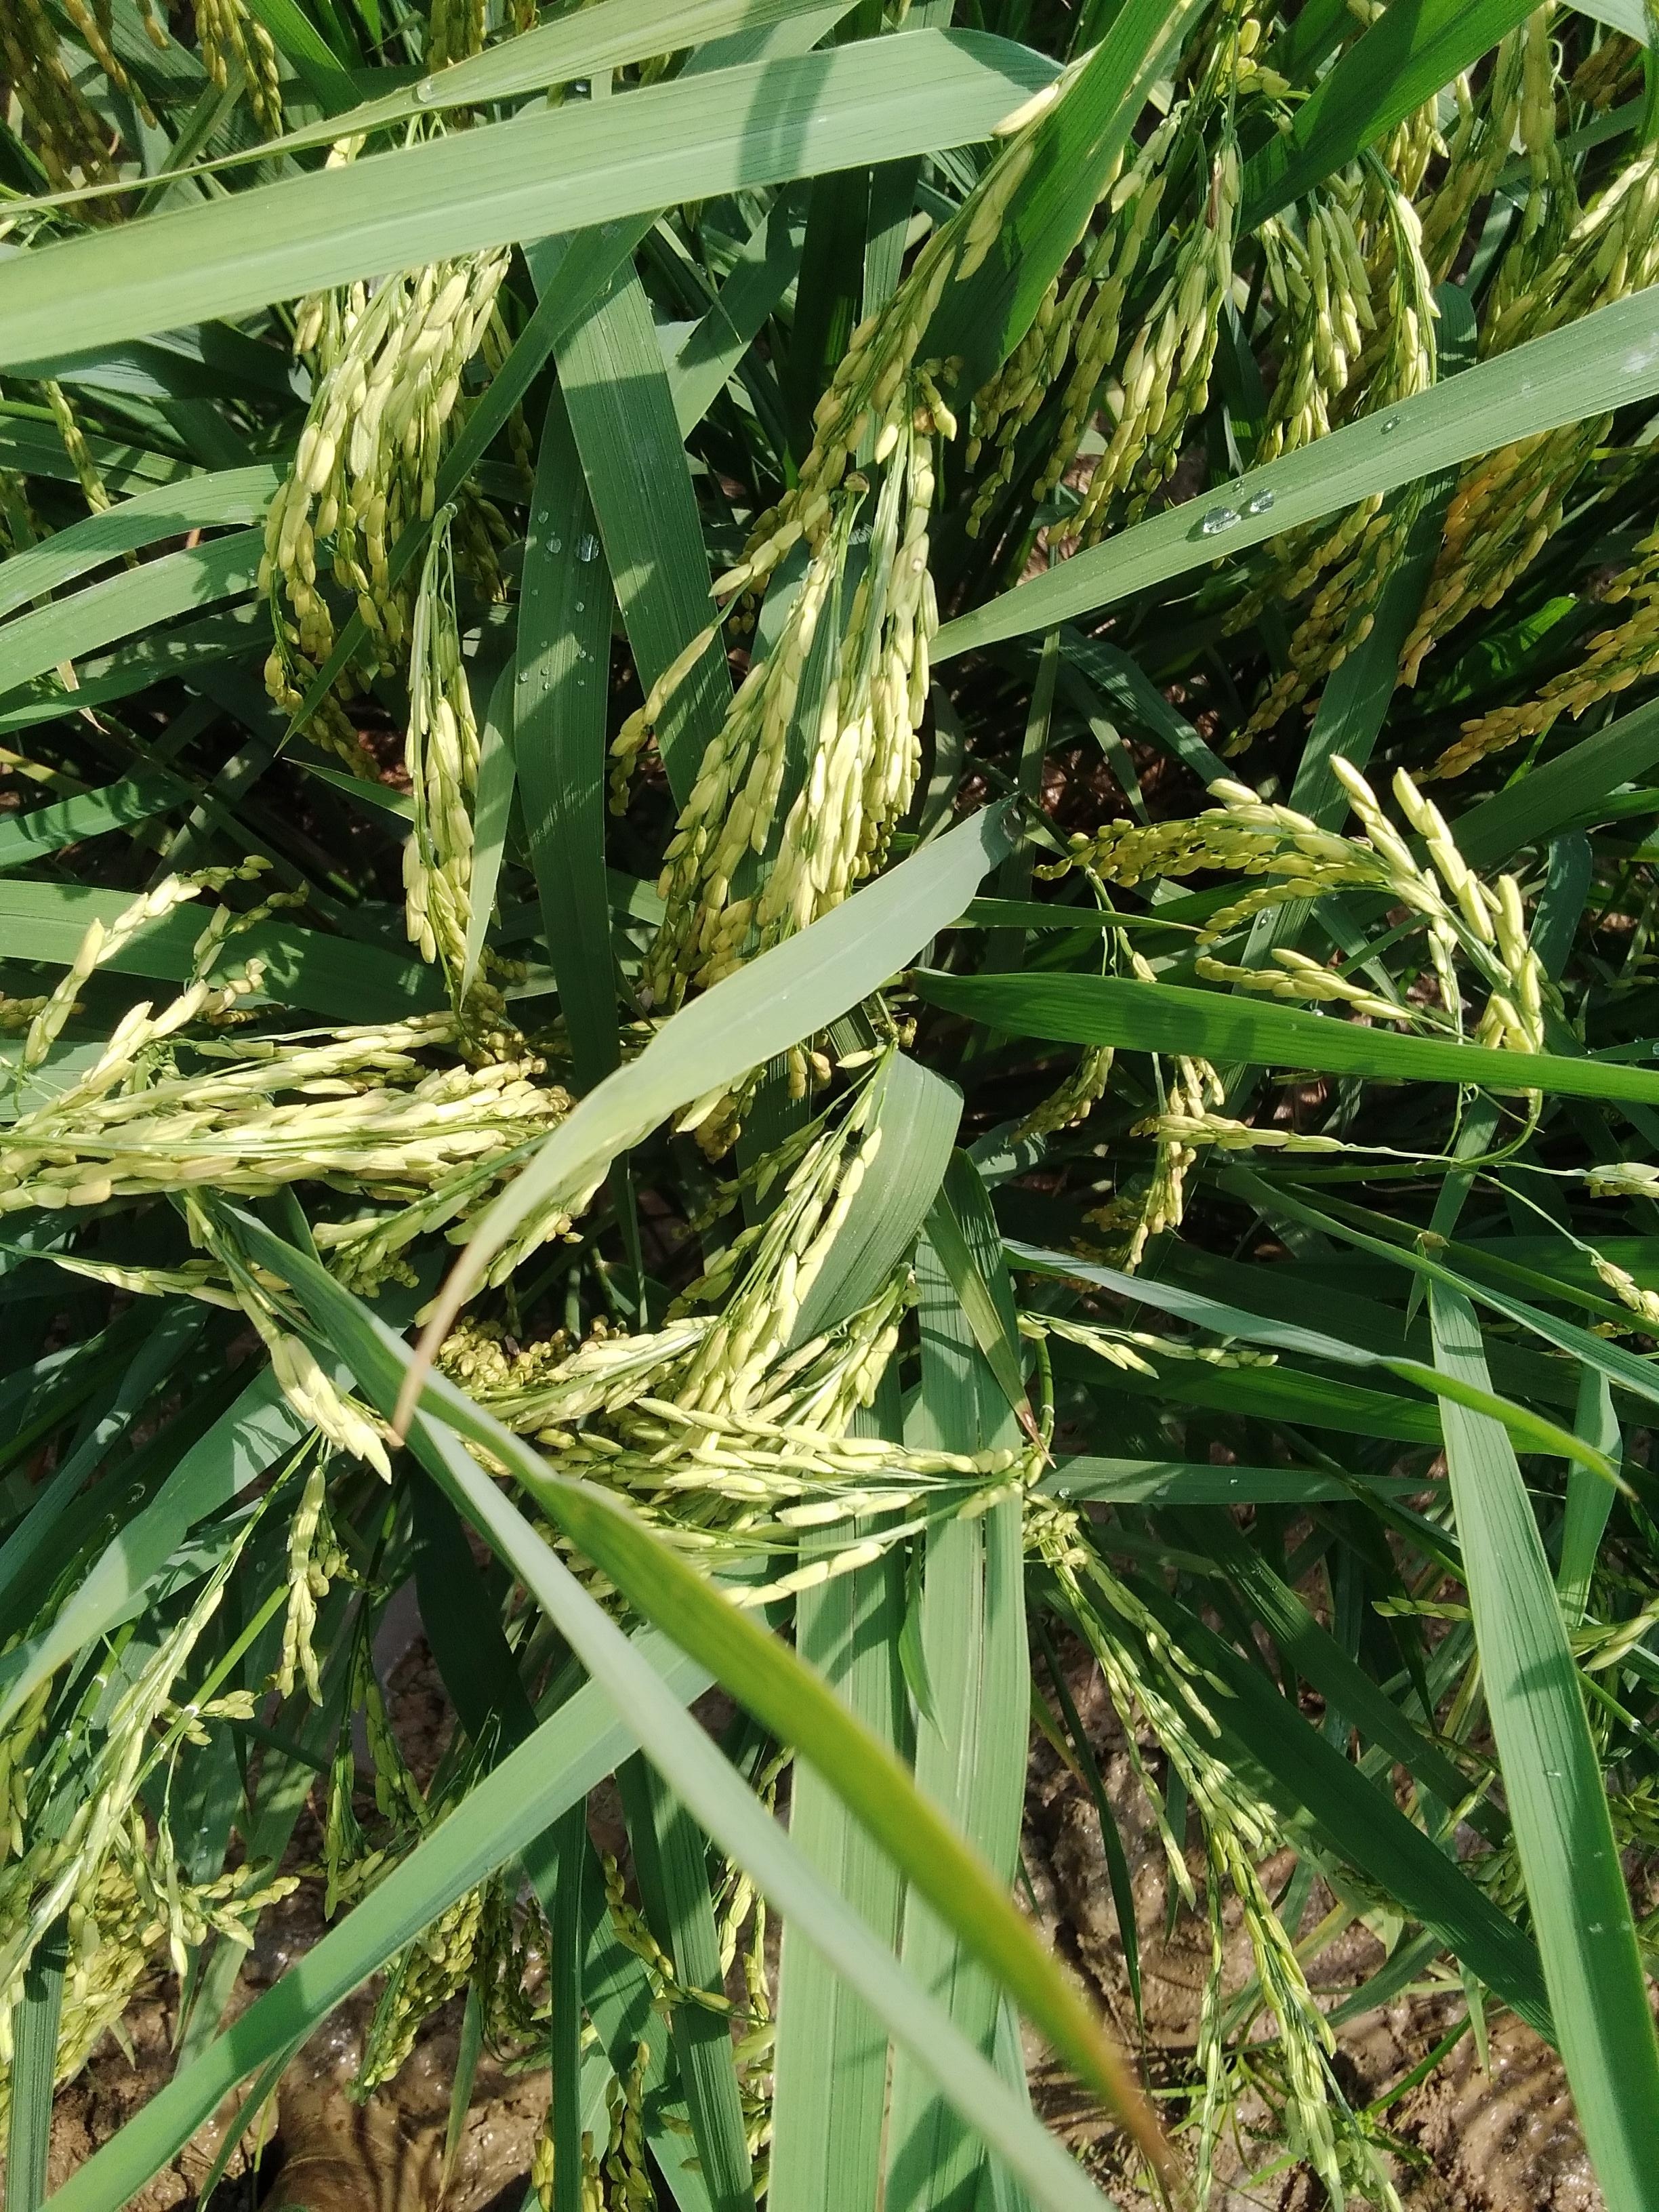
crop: rice
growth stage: ripening
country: Nigeria
